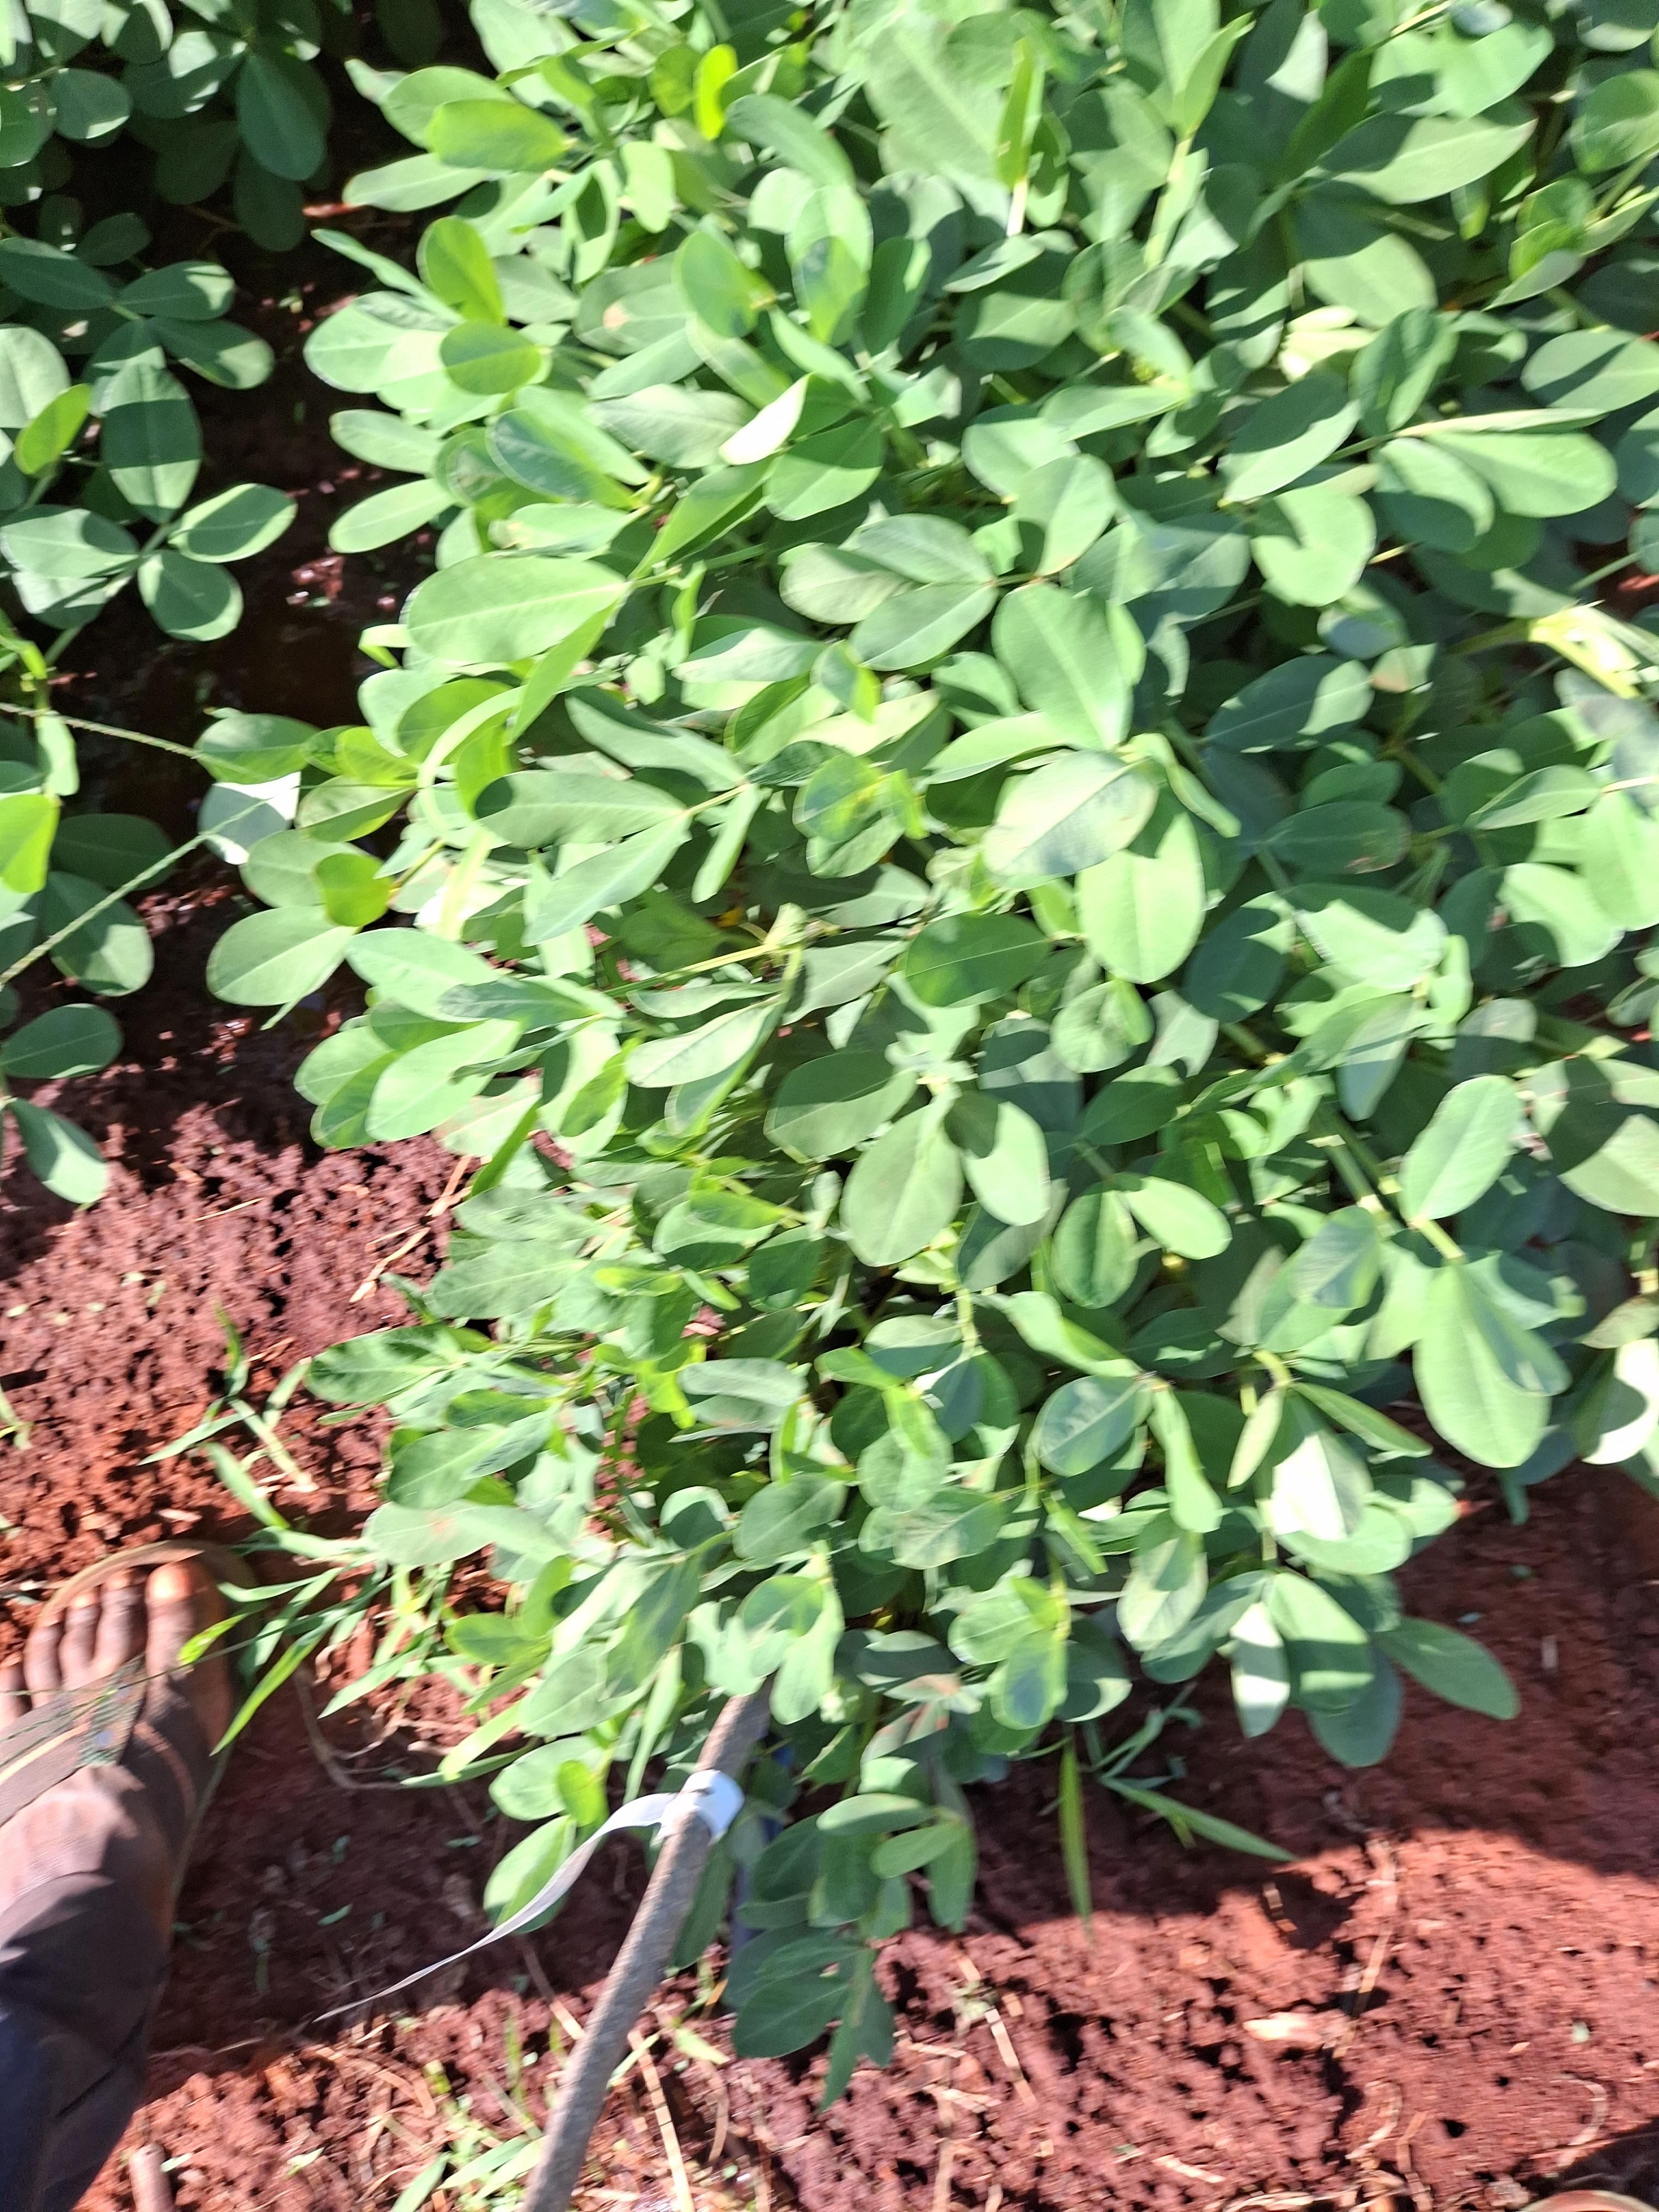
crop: groundnut
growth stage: flowering
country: Kenya
